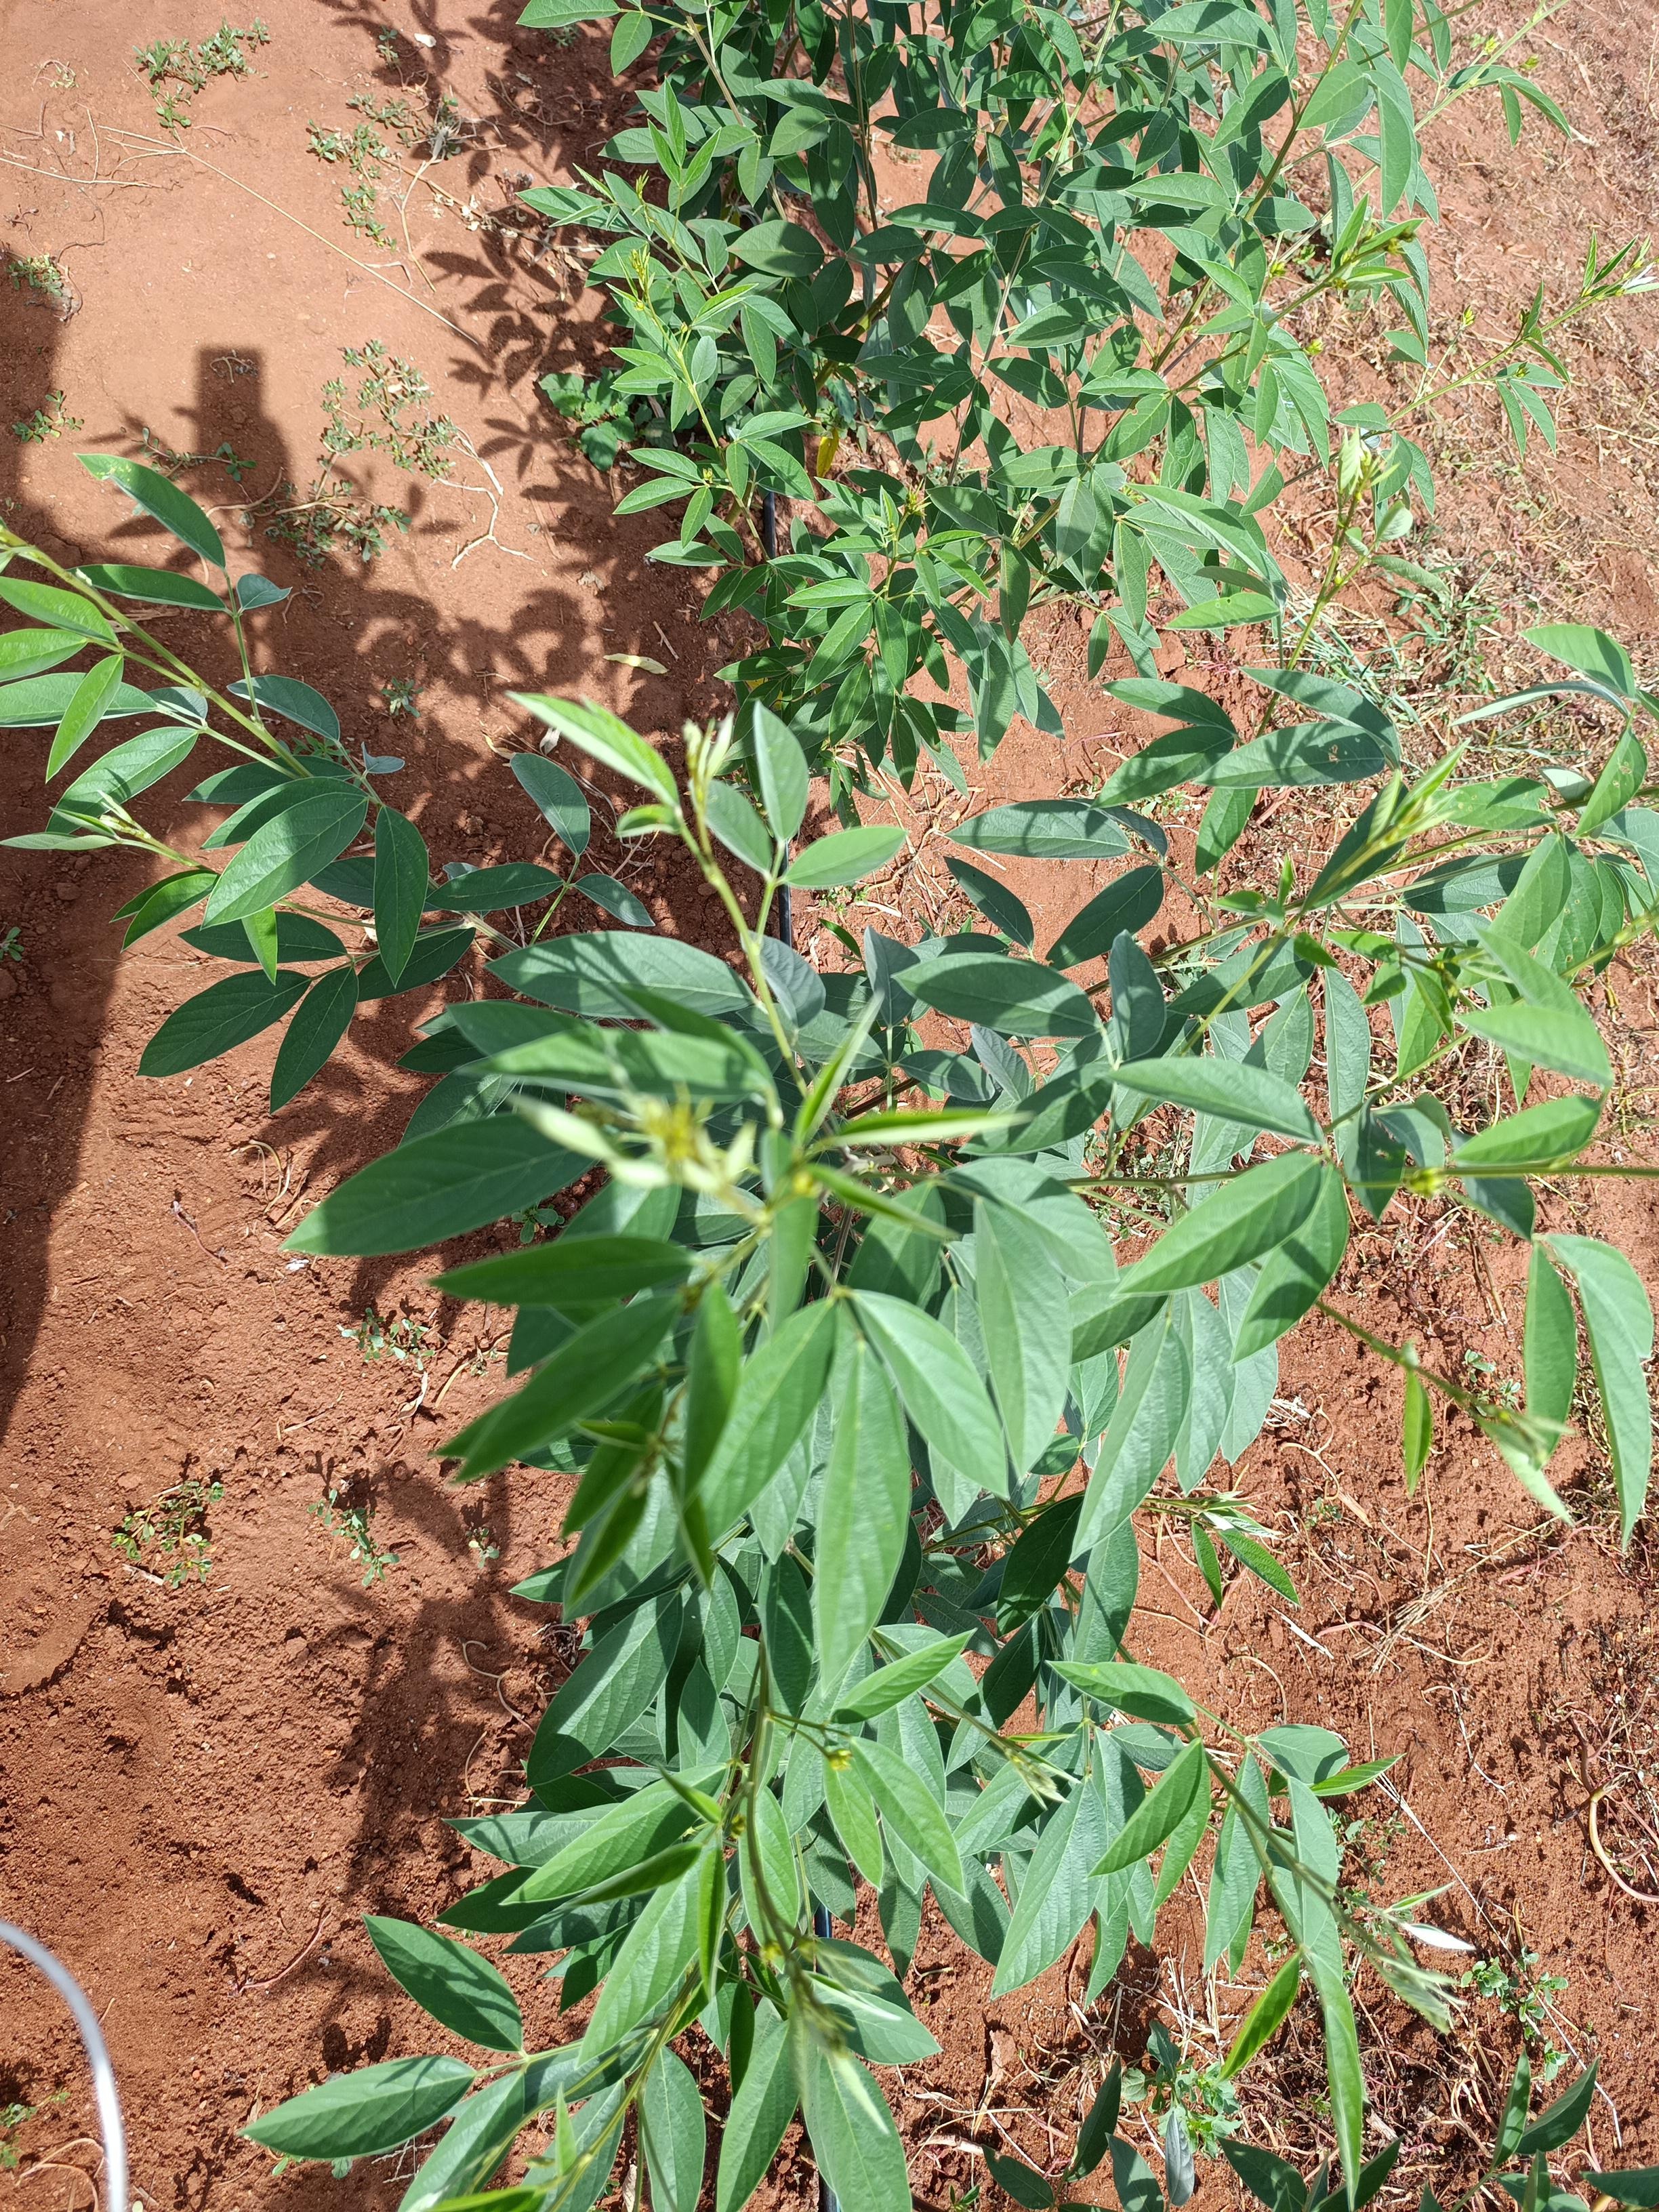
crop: pigeonpea
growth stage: vegetative
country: Kenya
